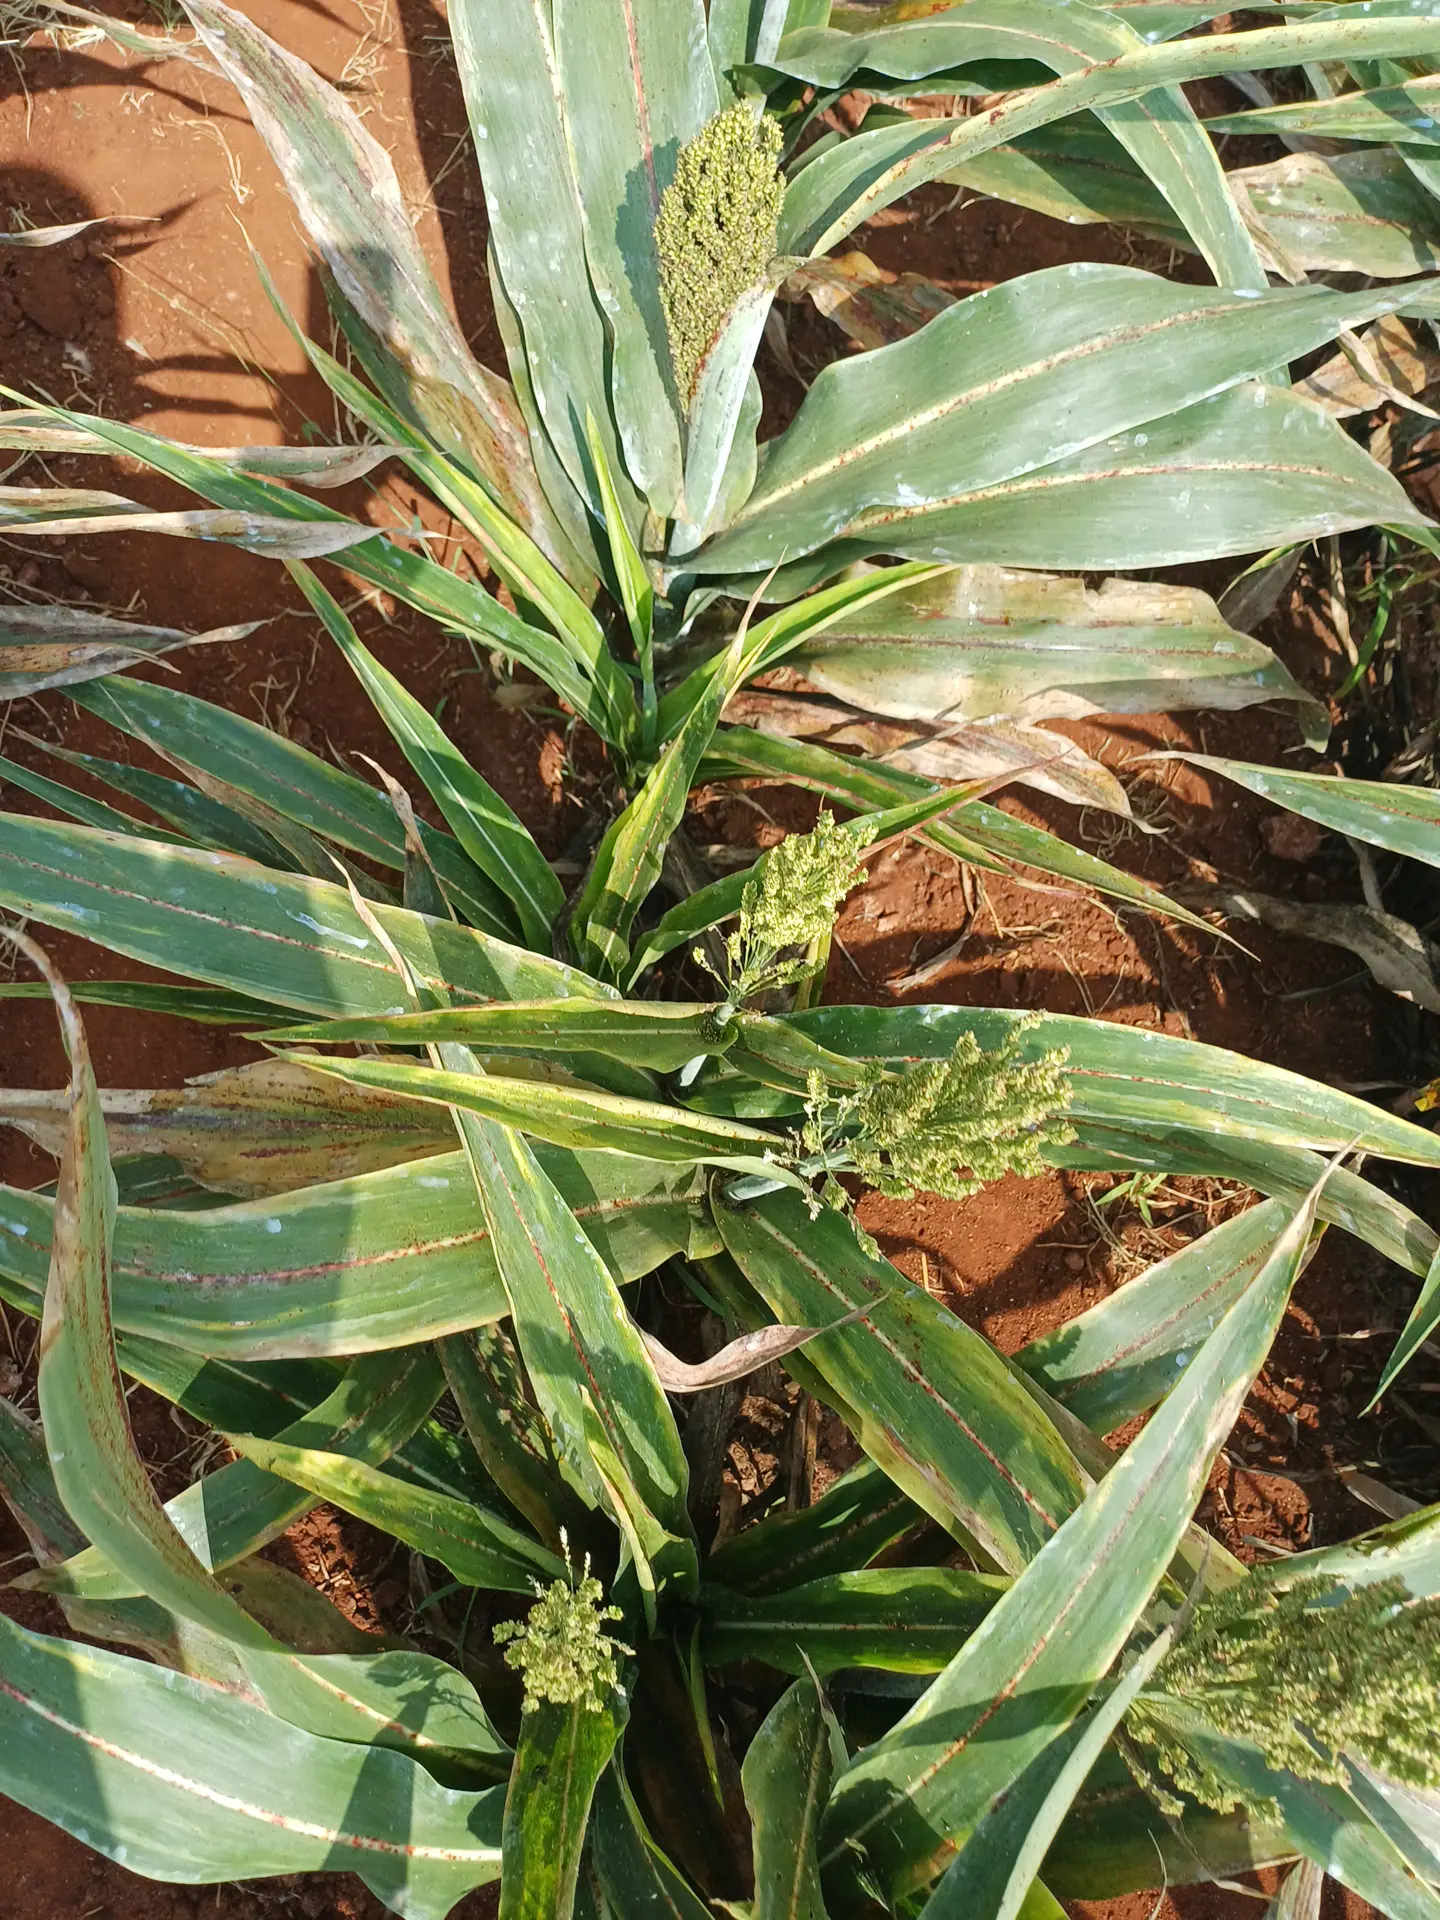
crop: sorghum
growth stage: filling grain
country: Kenya
